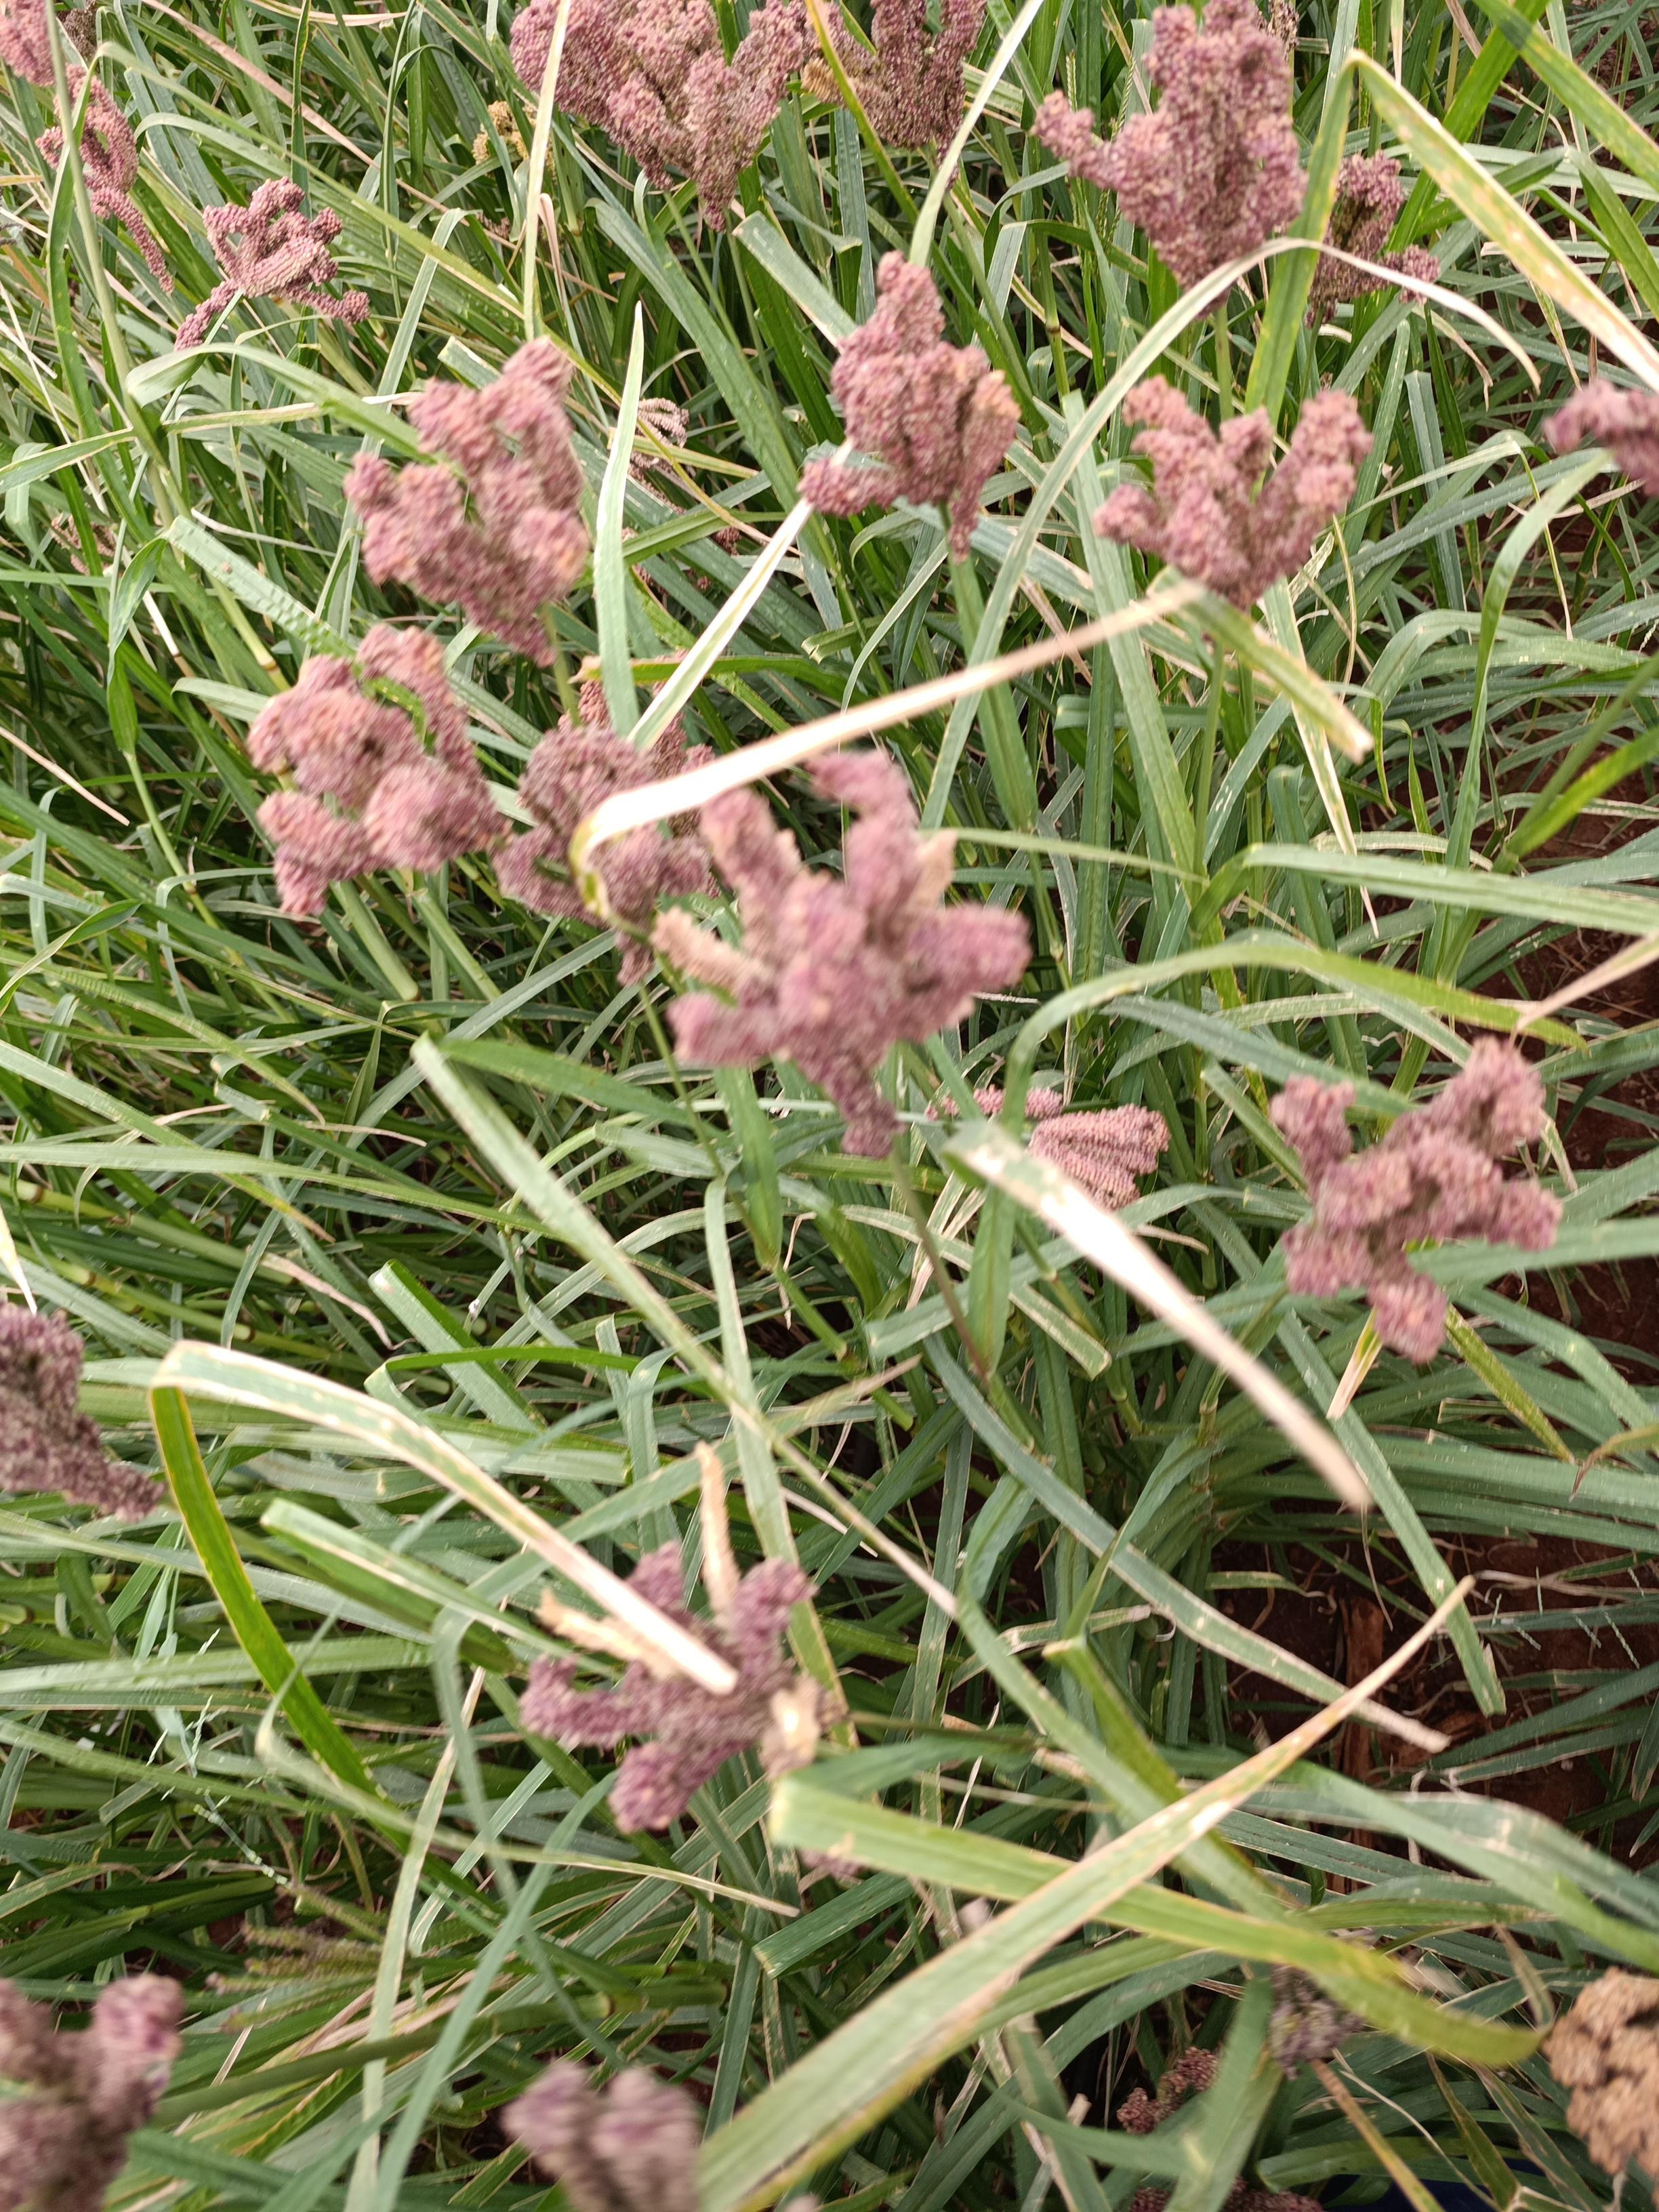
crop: finger millet
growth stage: filling grain
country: Kenya
